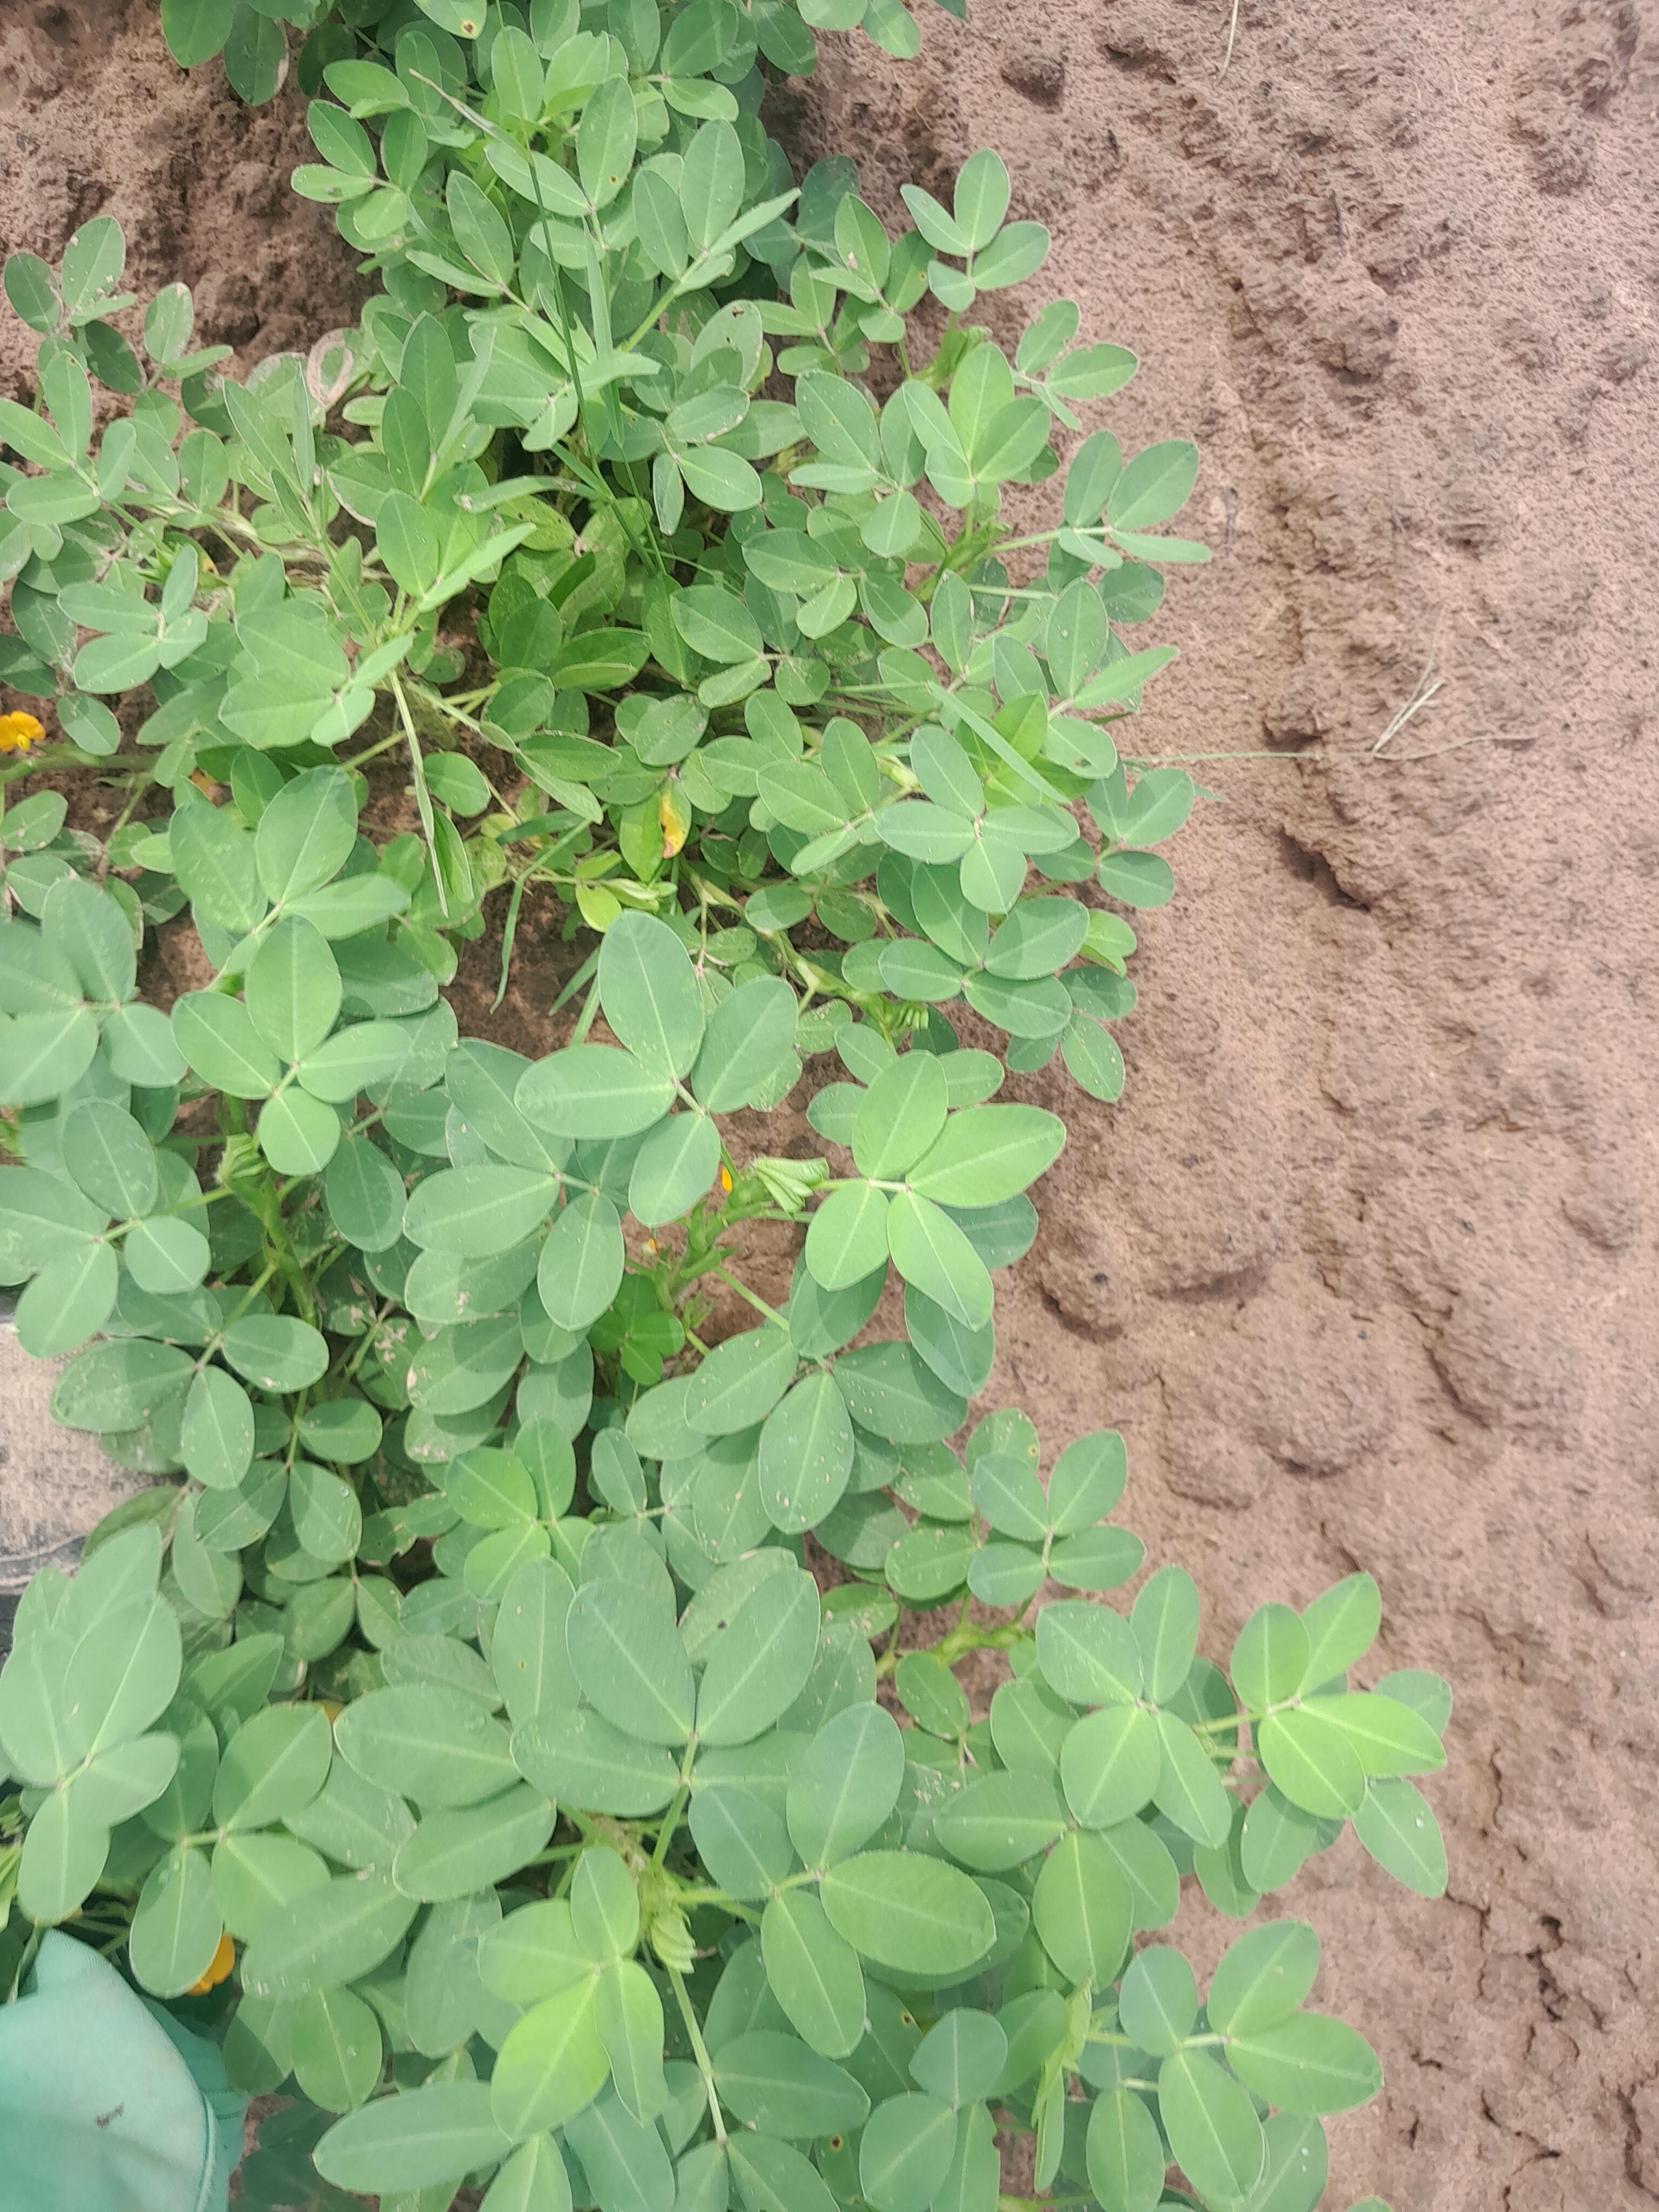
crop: groundnut
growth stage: flowering
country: Senegal
